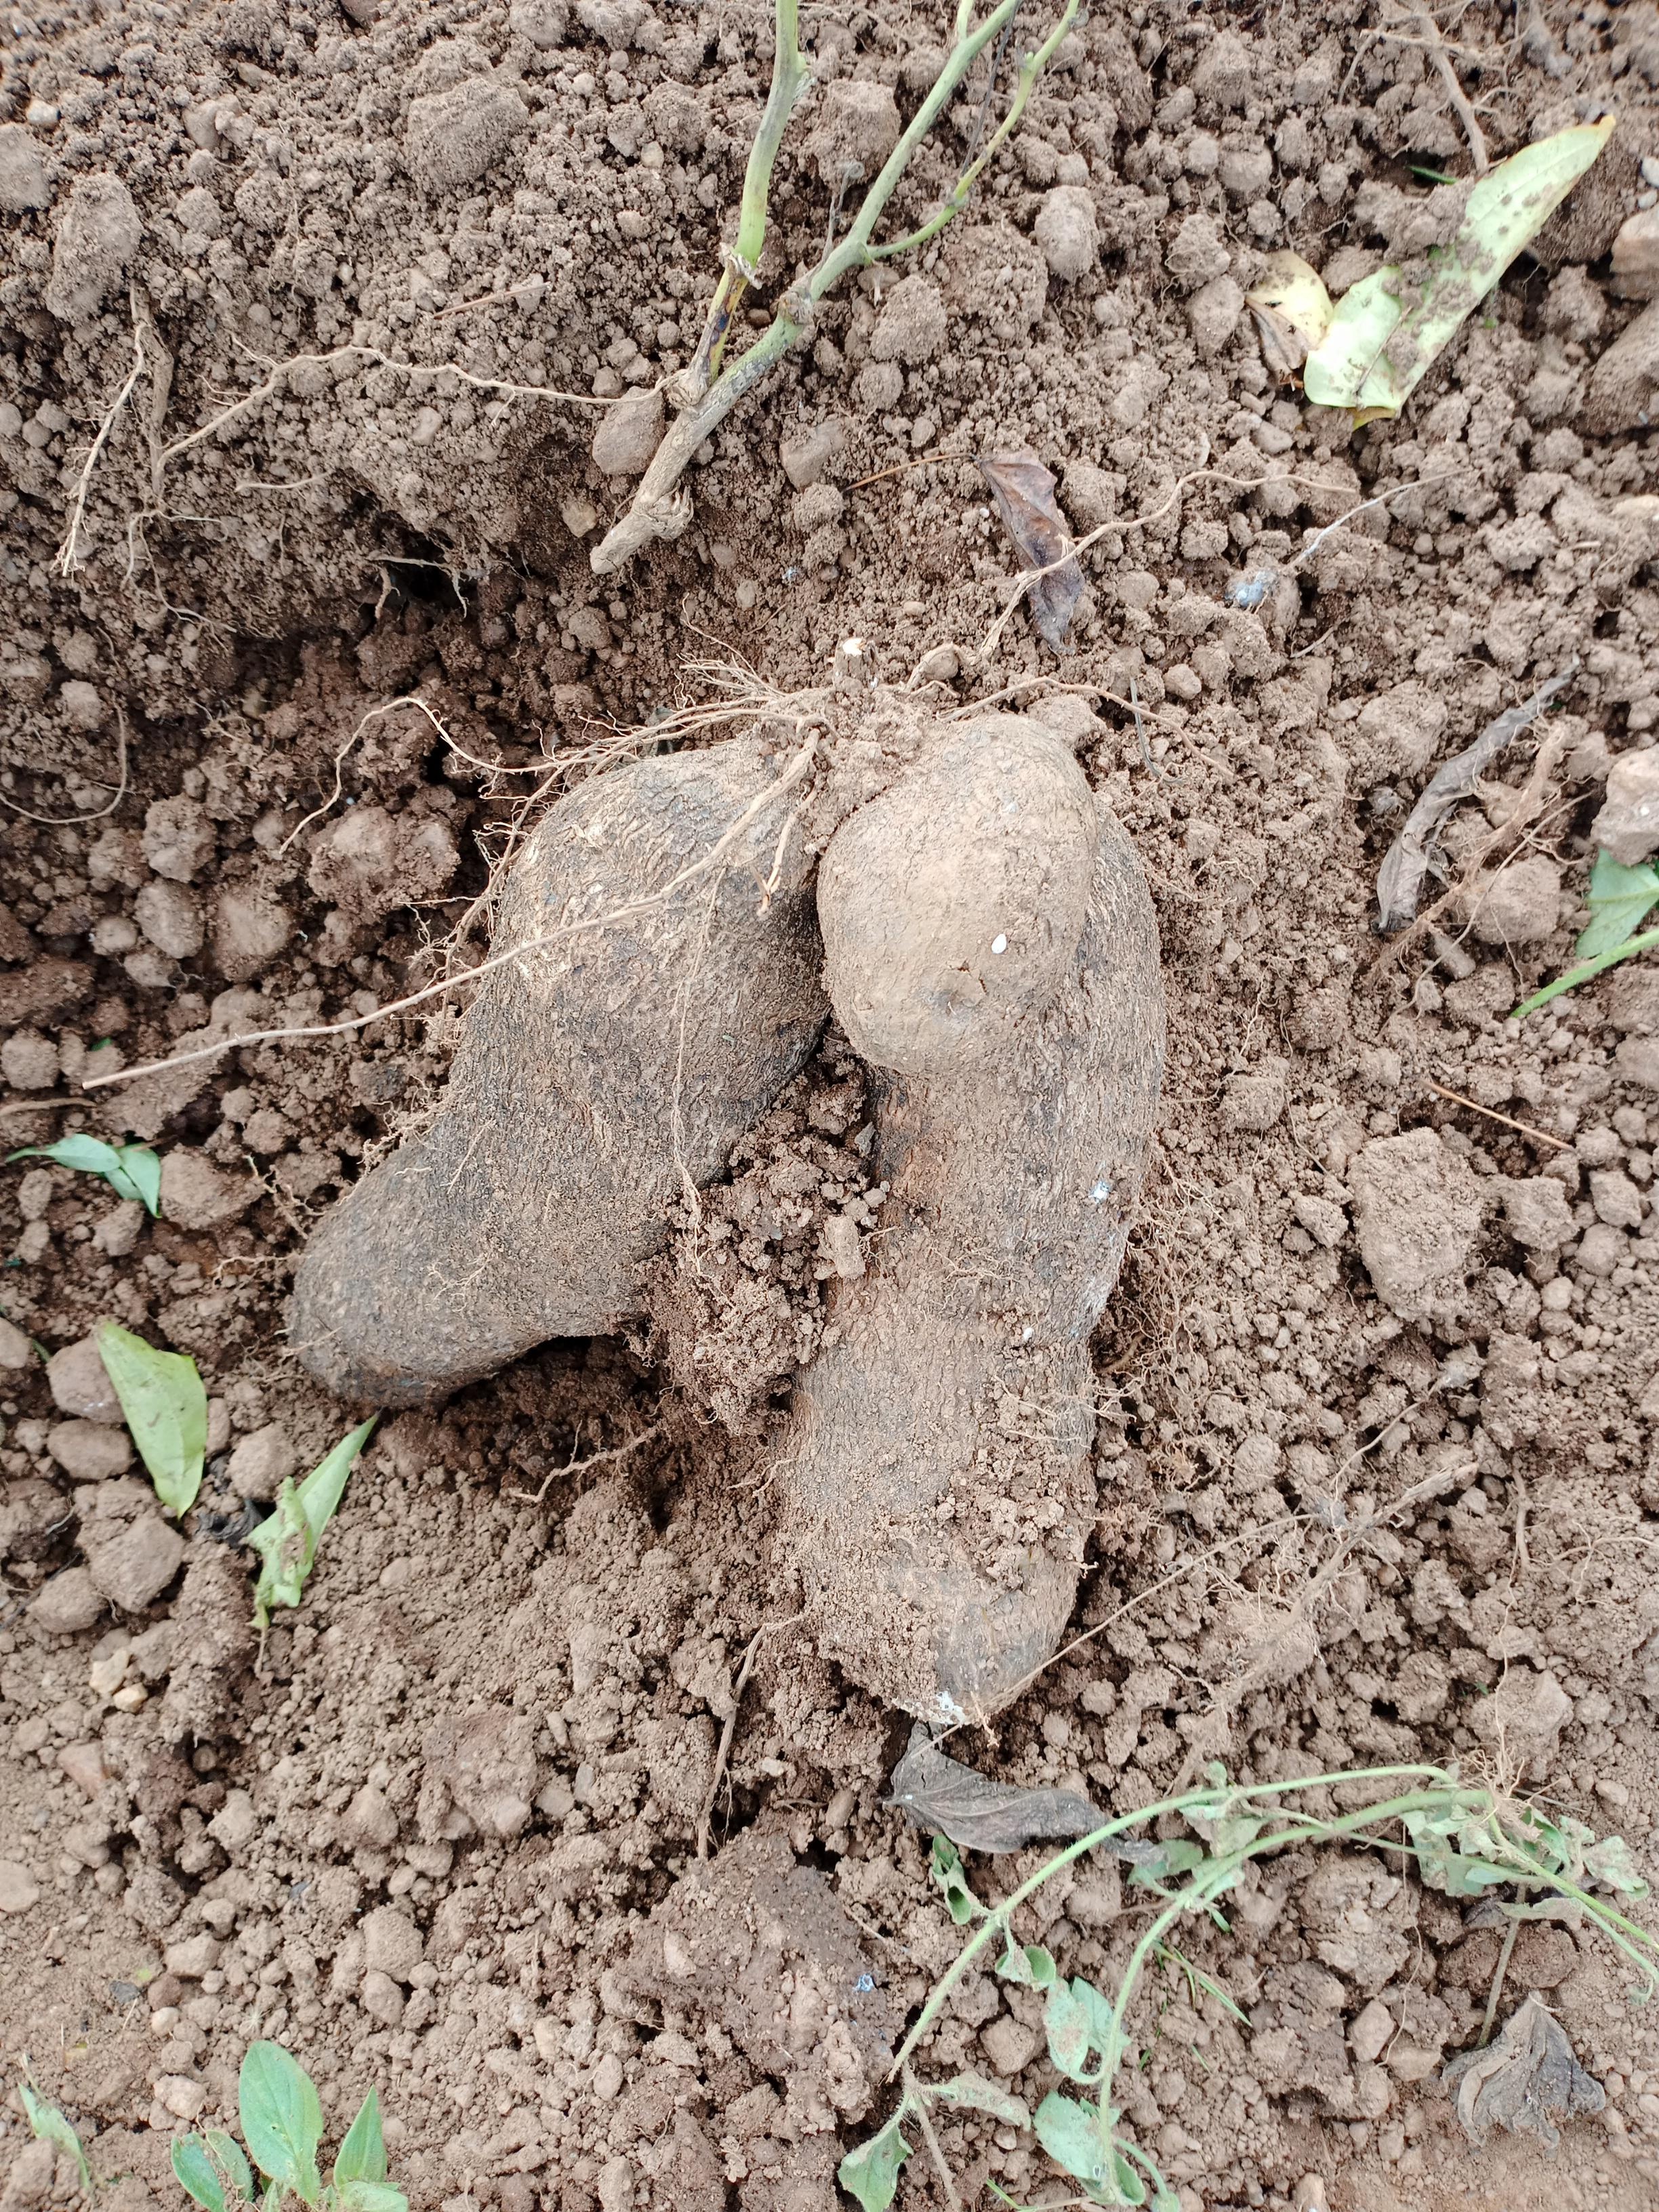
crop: yam
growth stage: harvest
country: Nigeria
